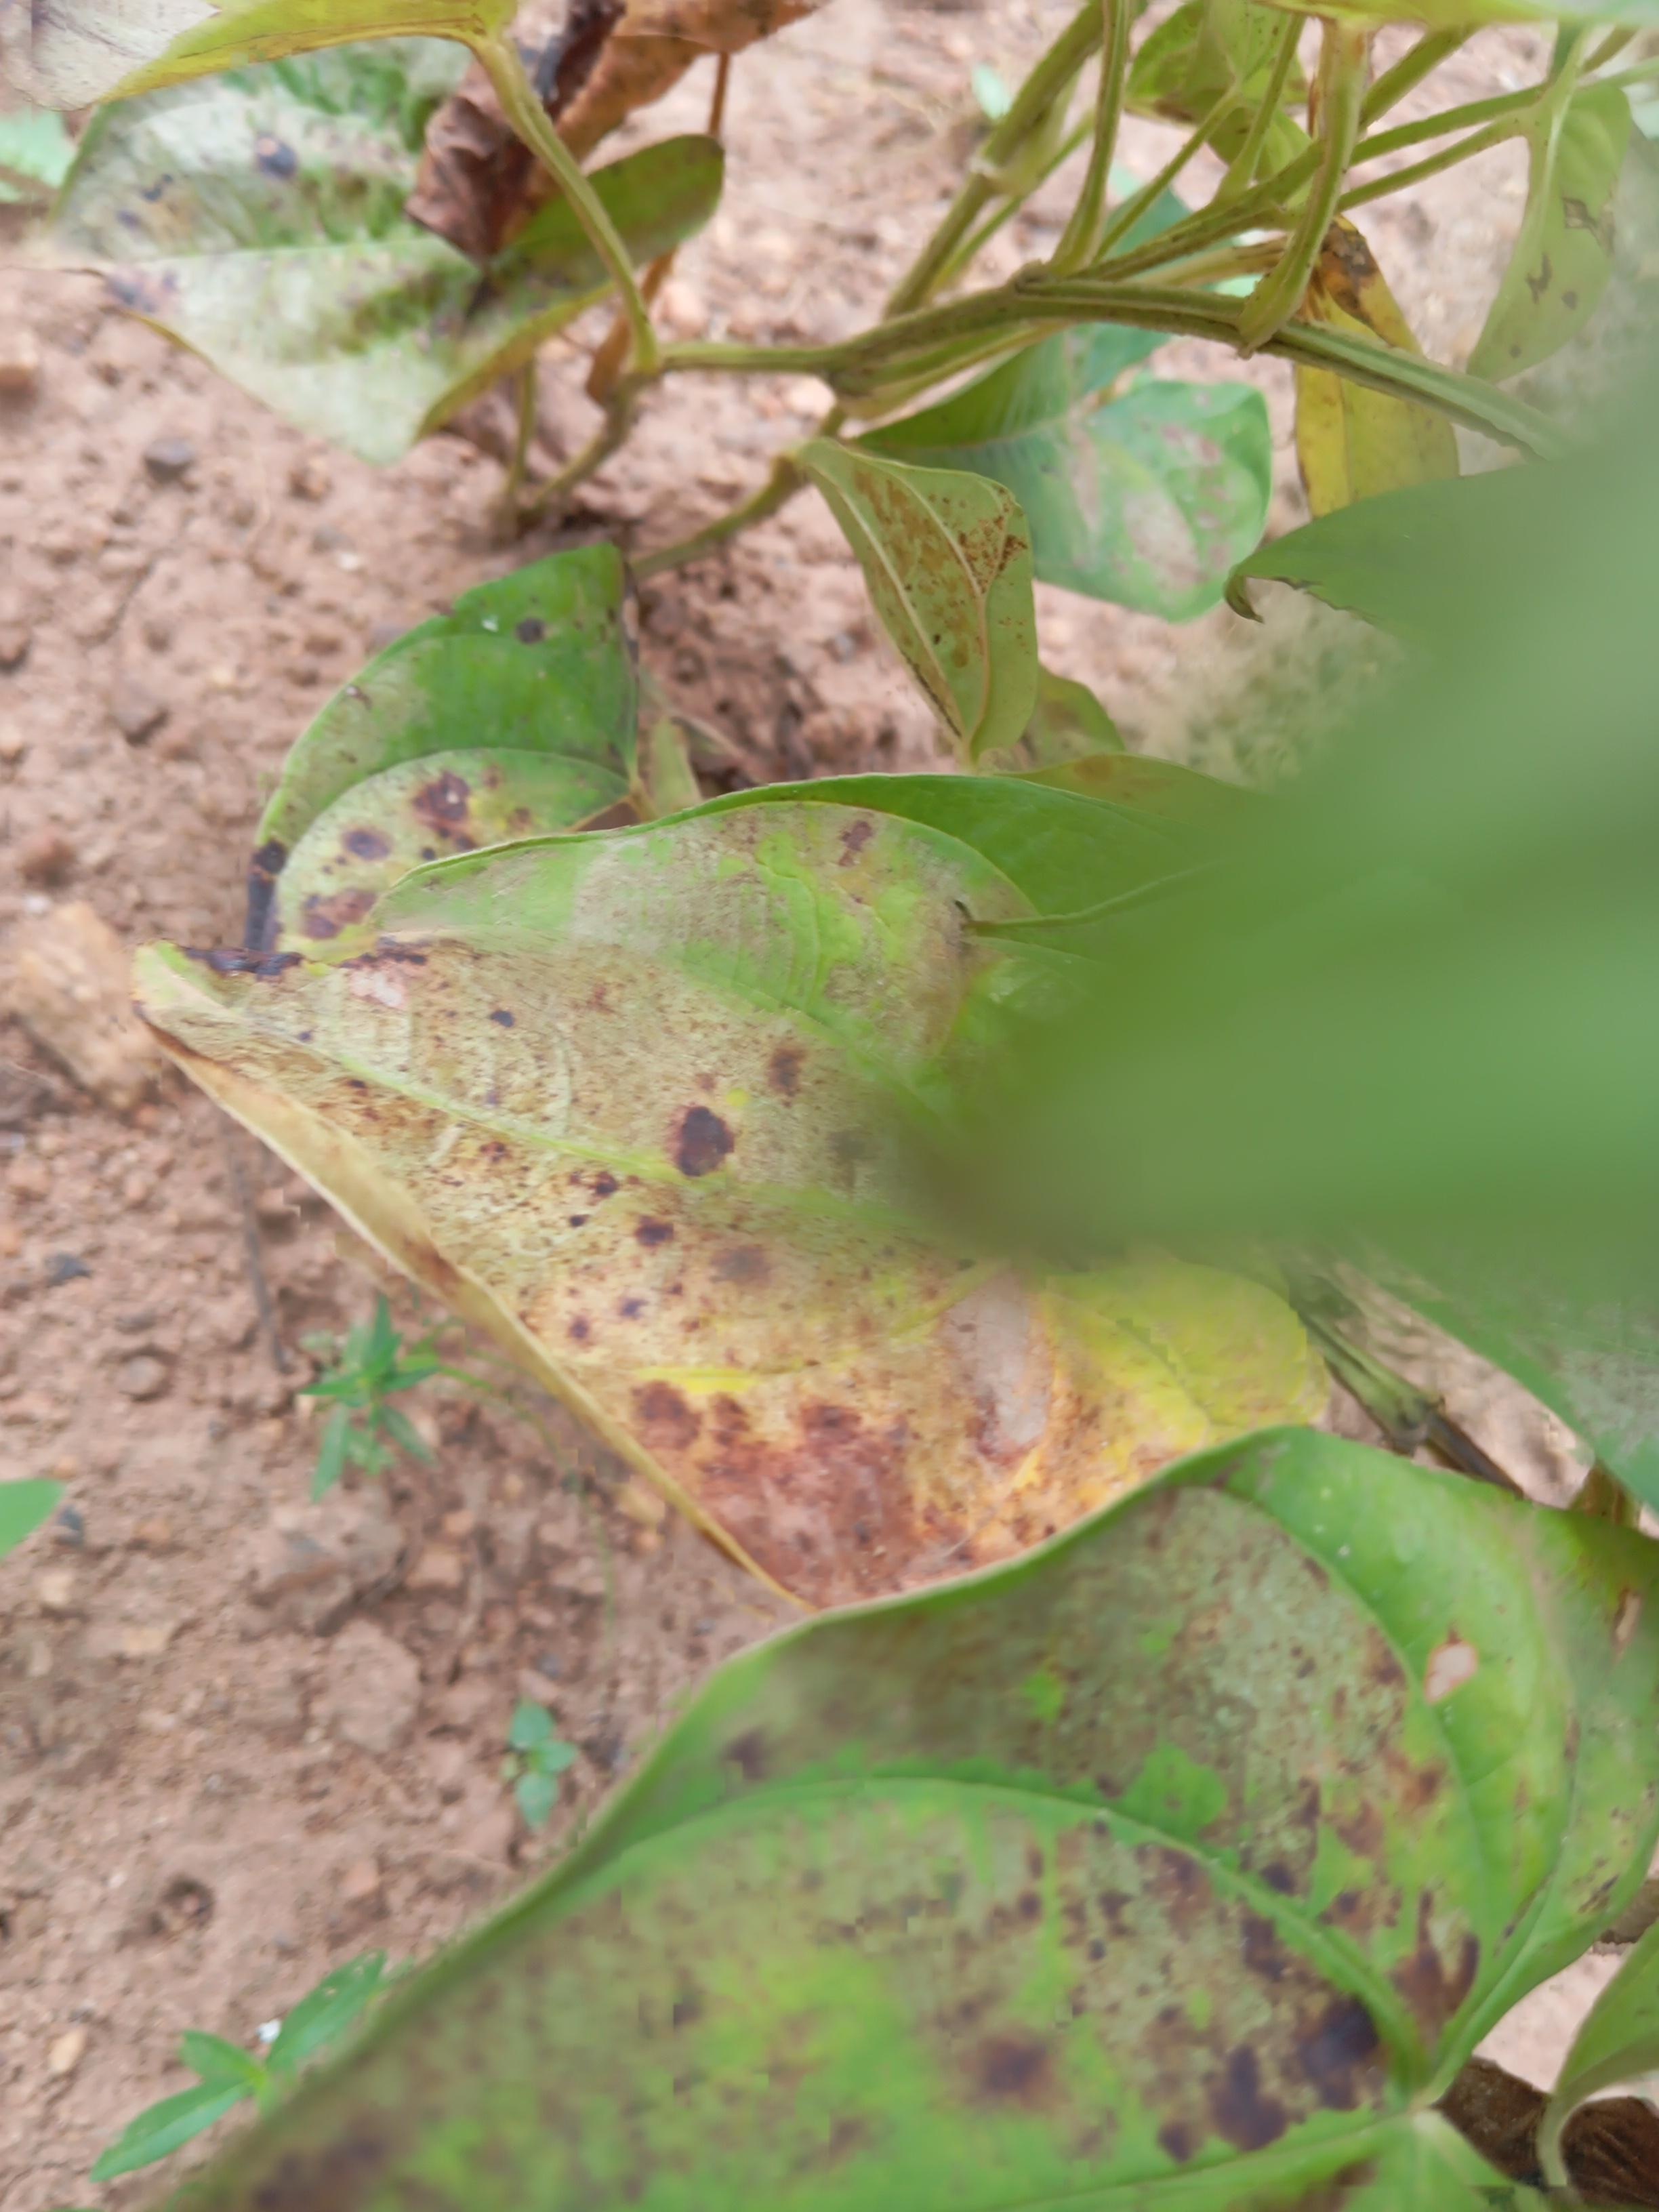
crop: yam
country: Nigeria
